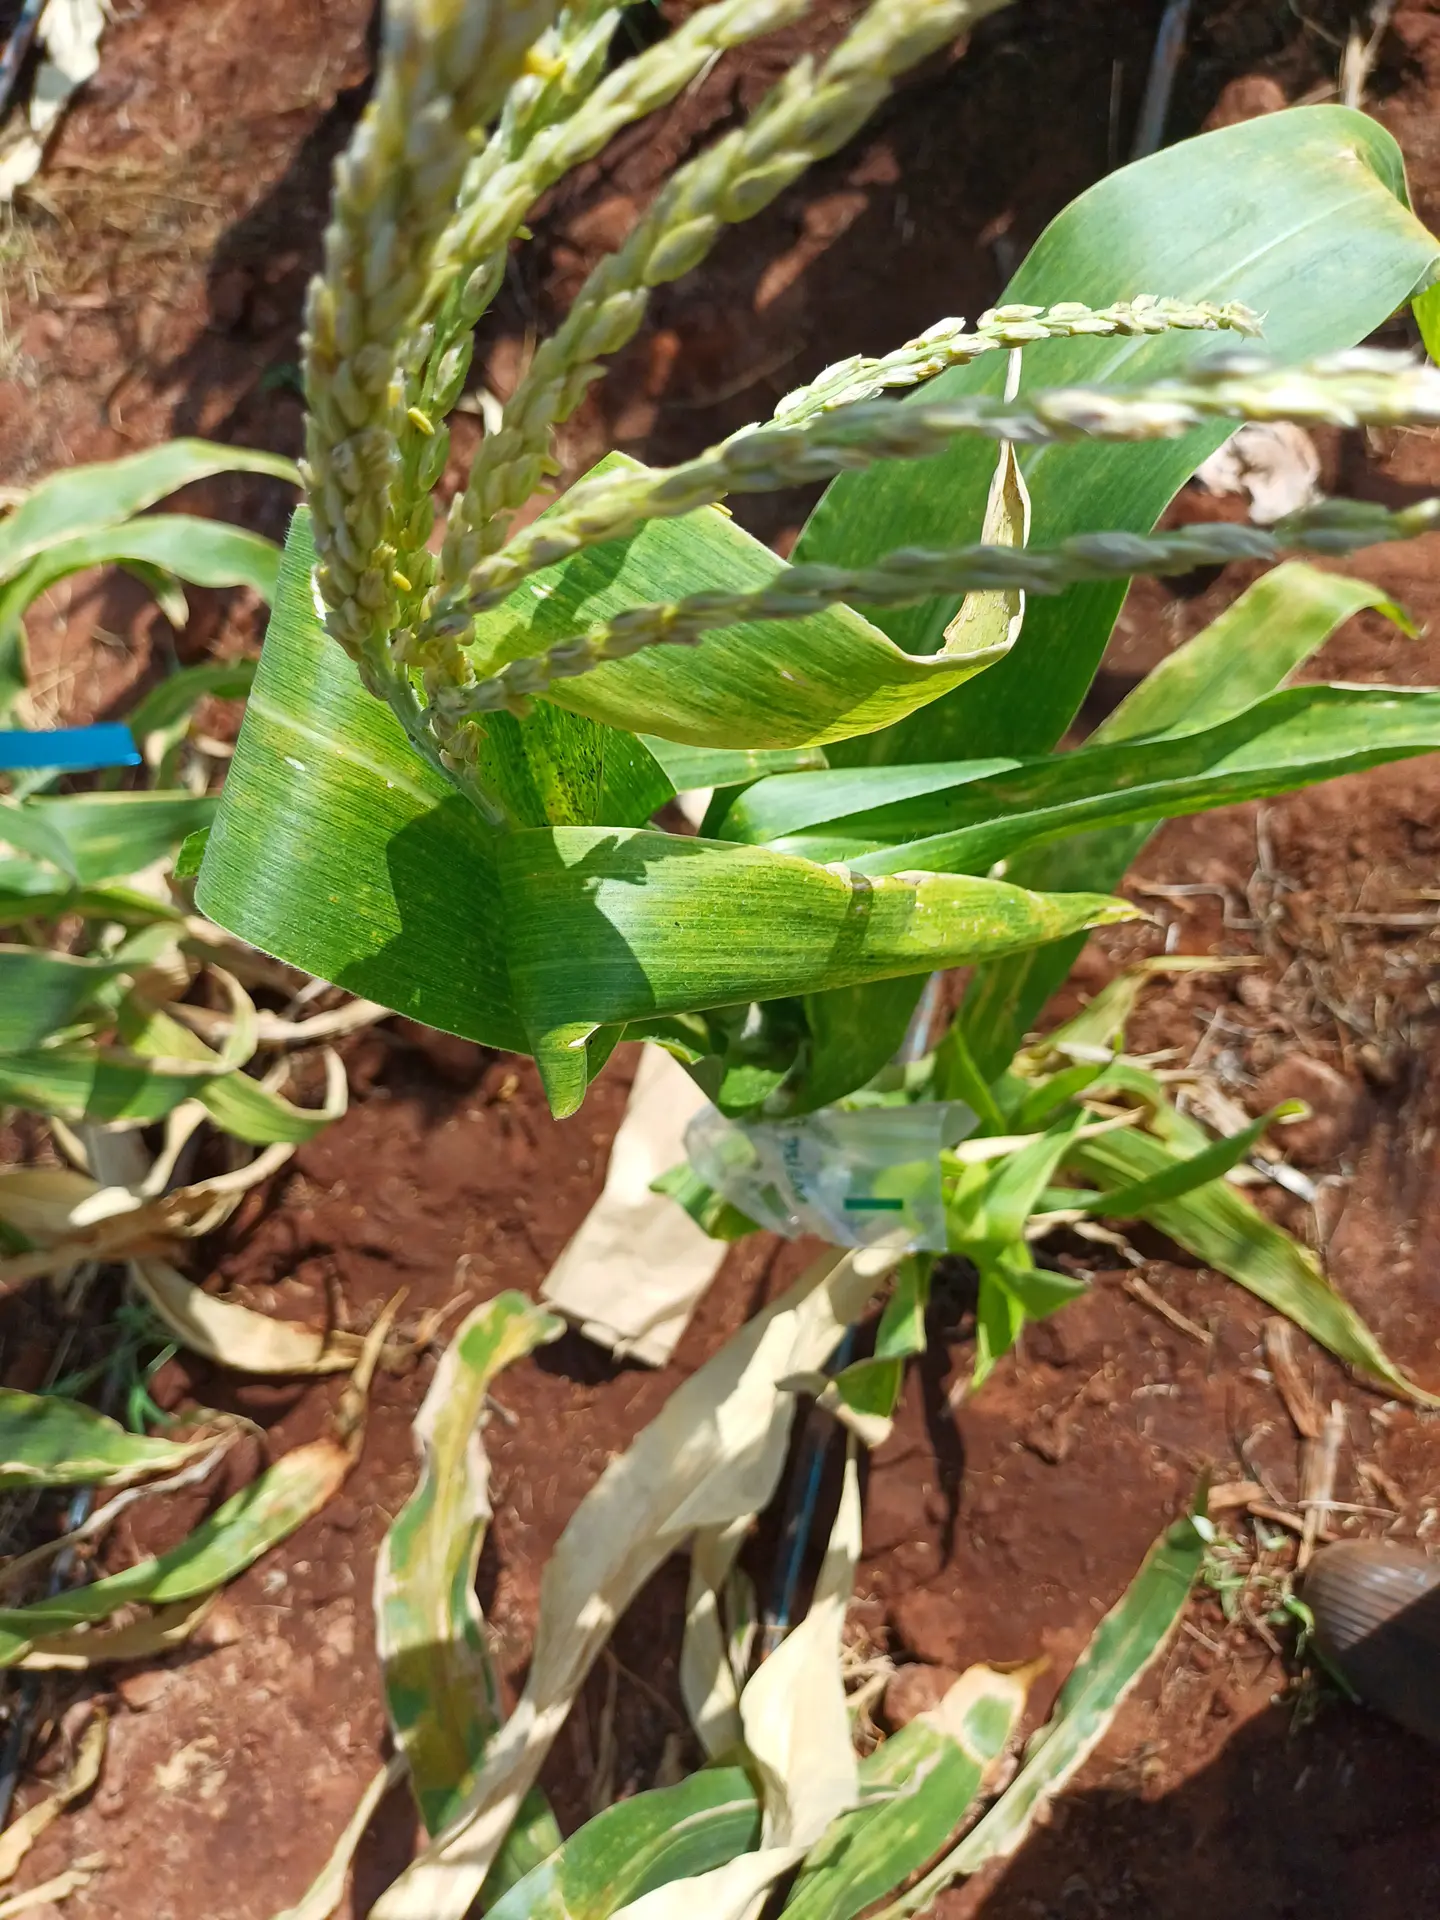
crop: maize
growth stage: flowering
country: Kenya
